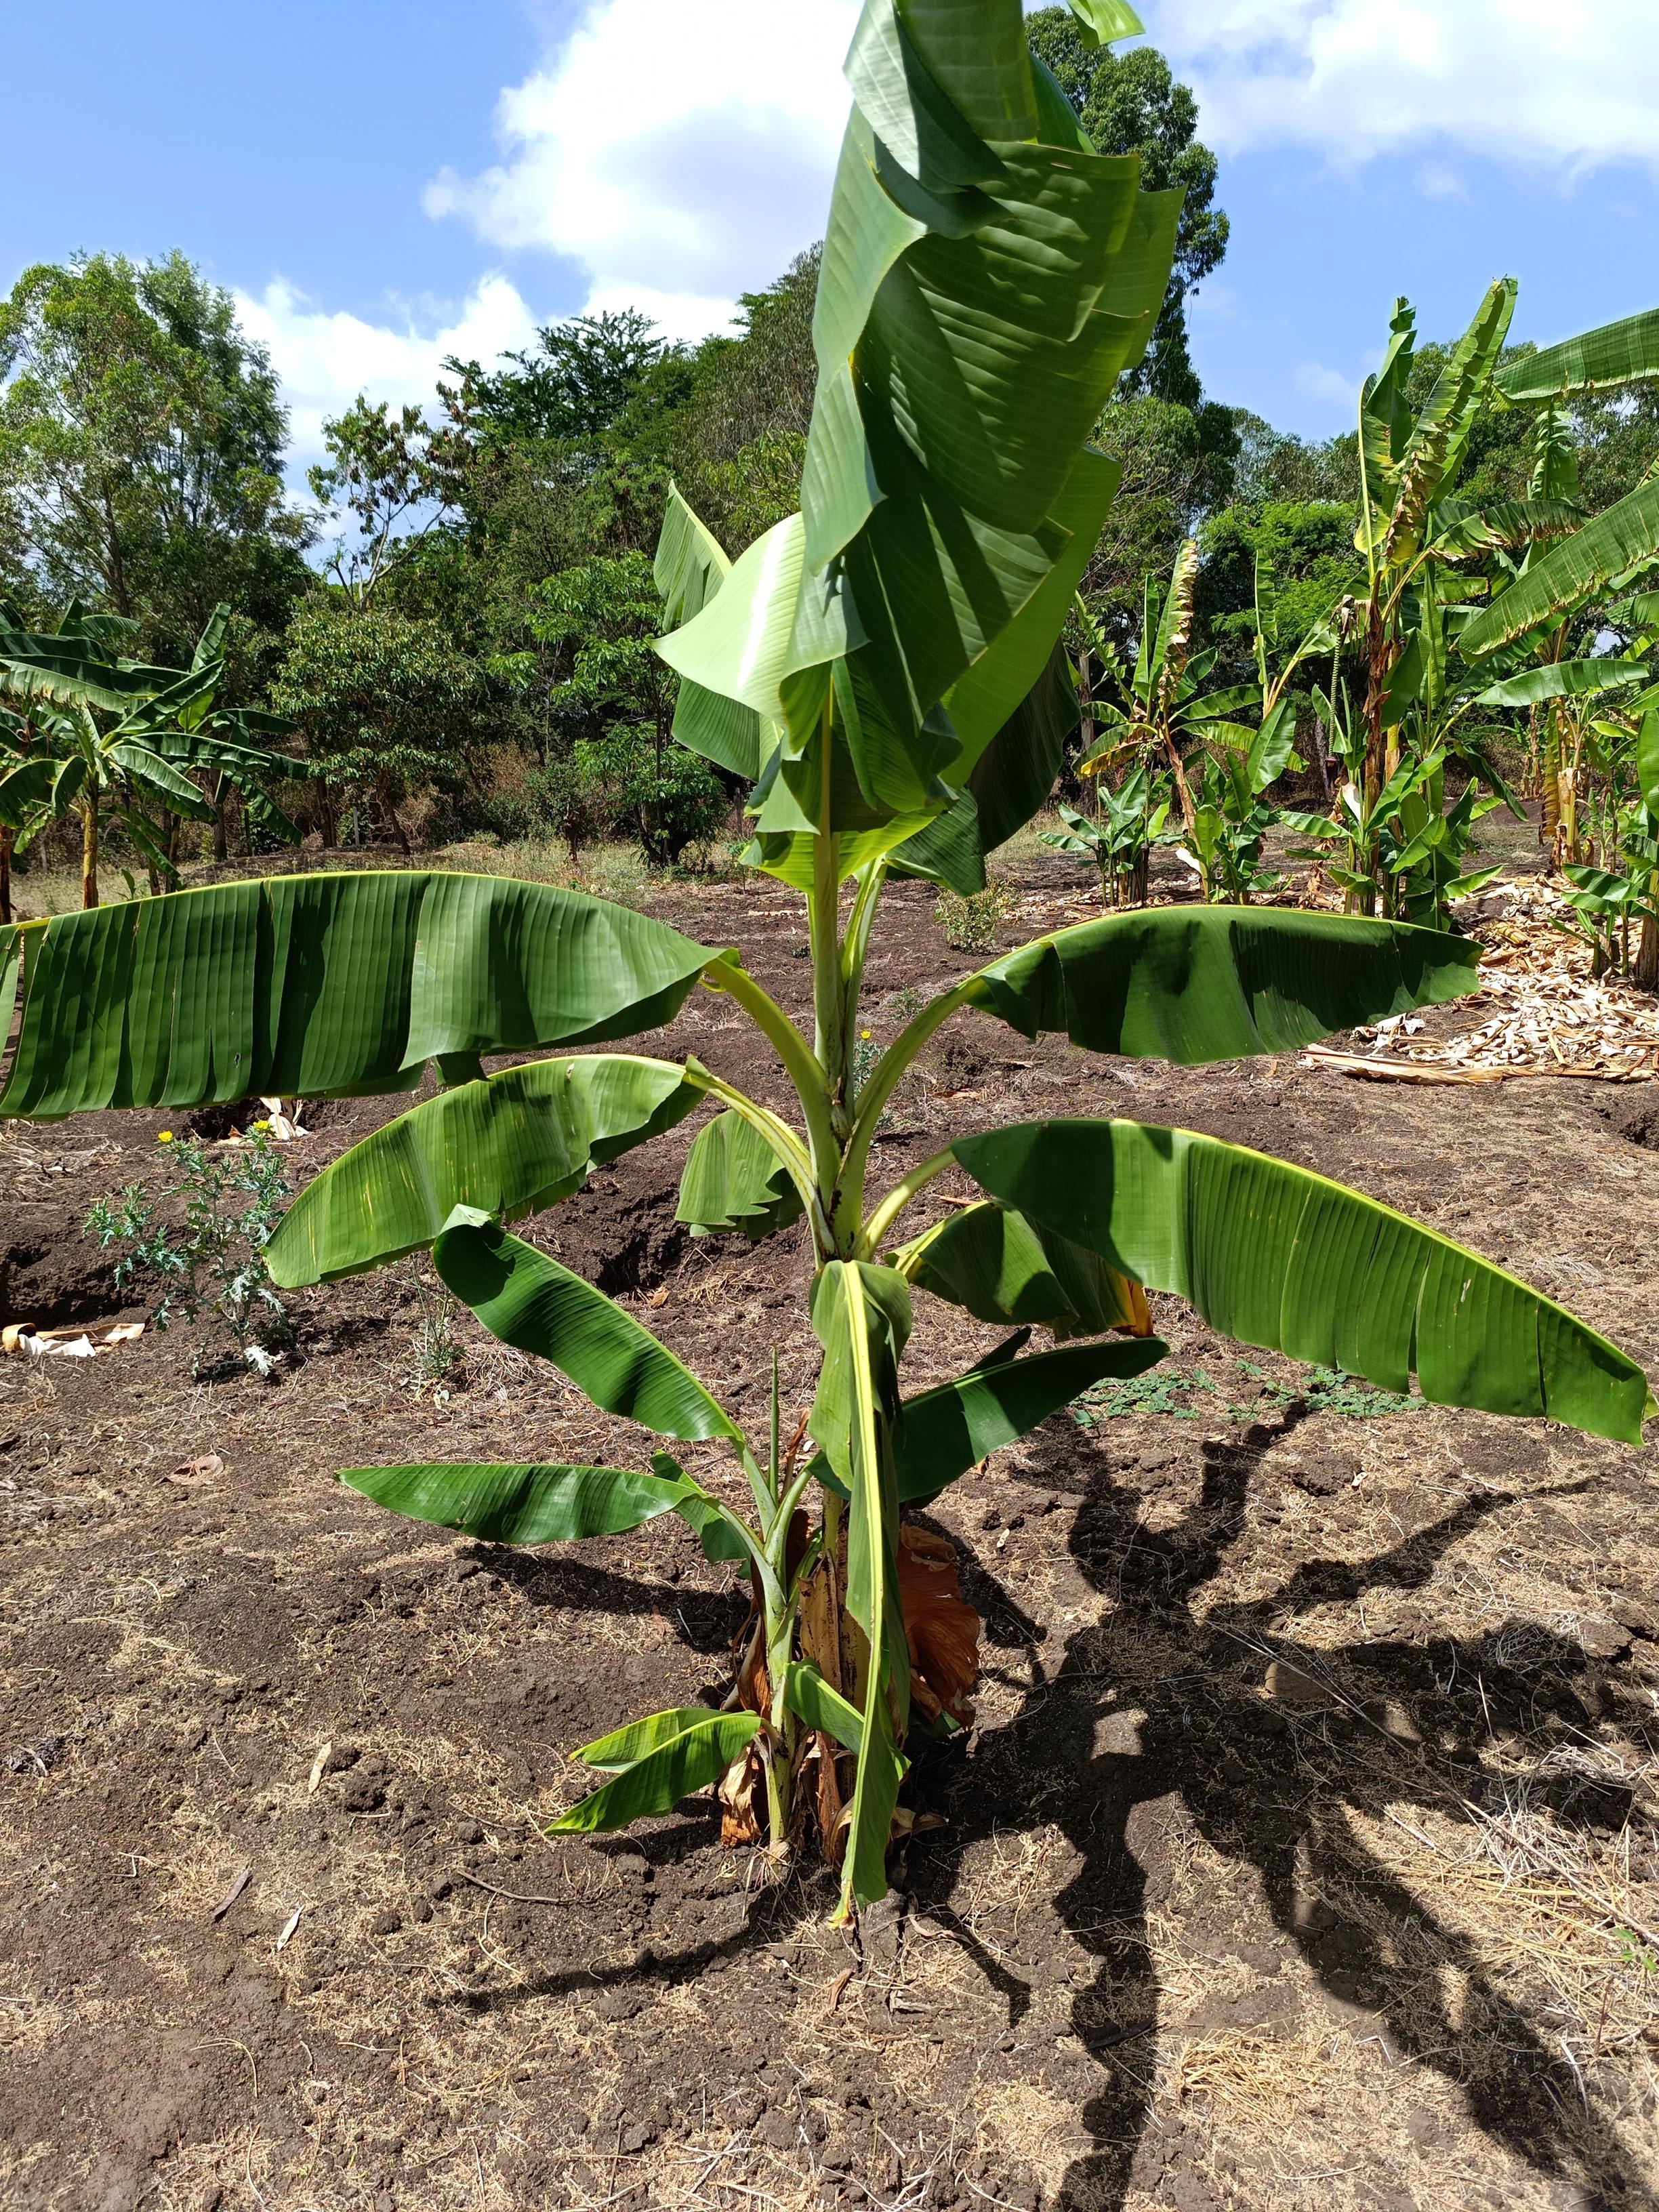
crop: banana
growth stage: vegetative
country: Tanzania
